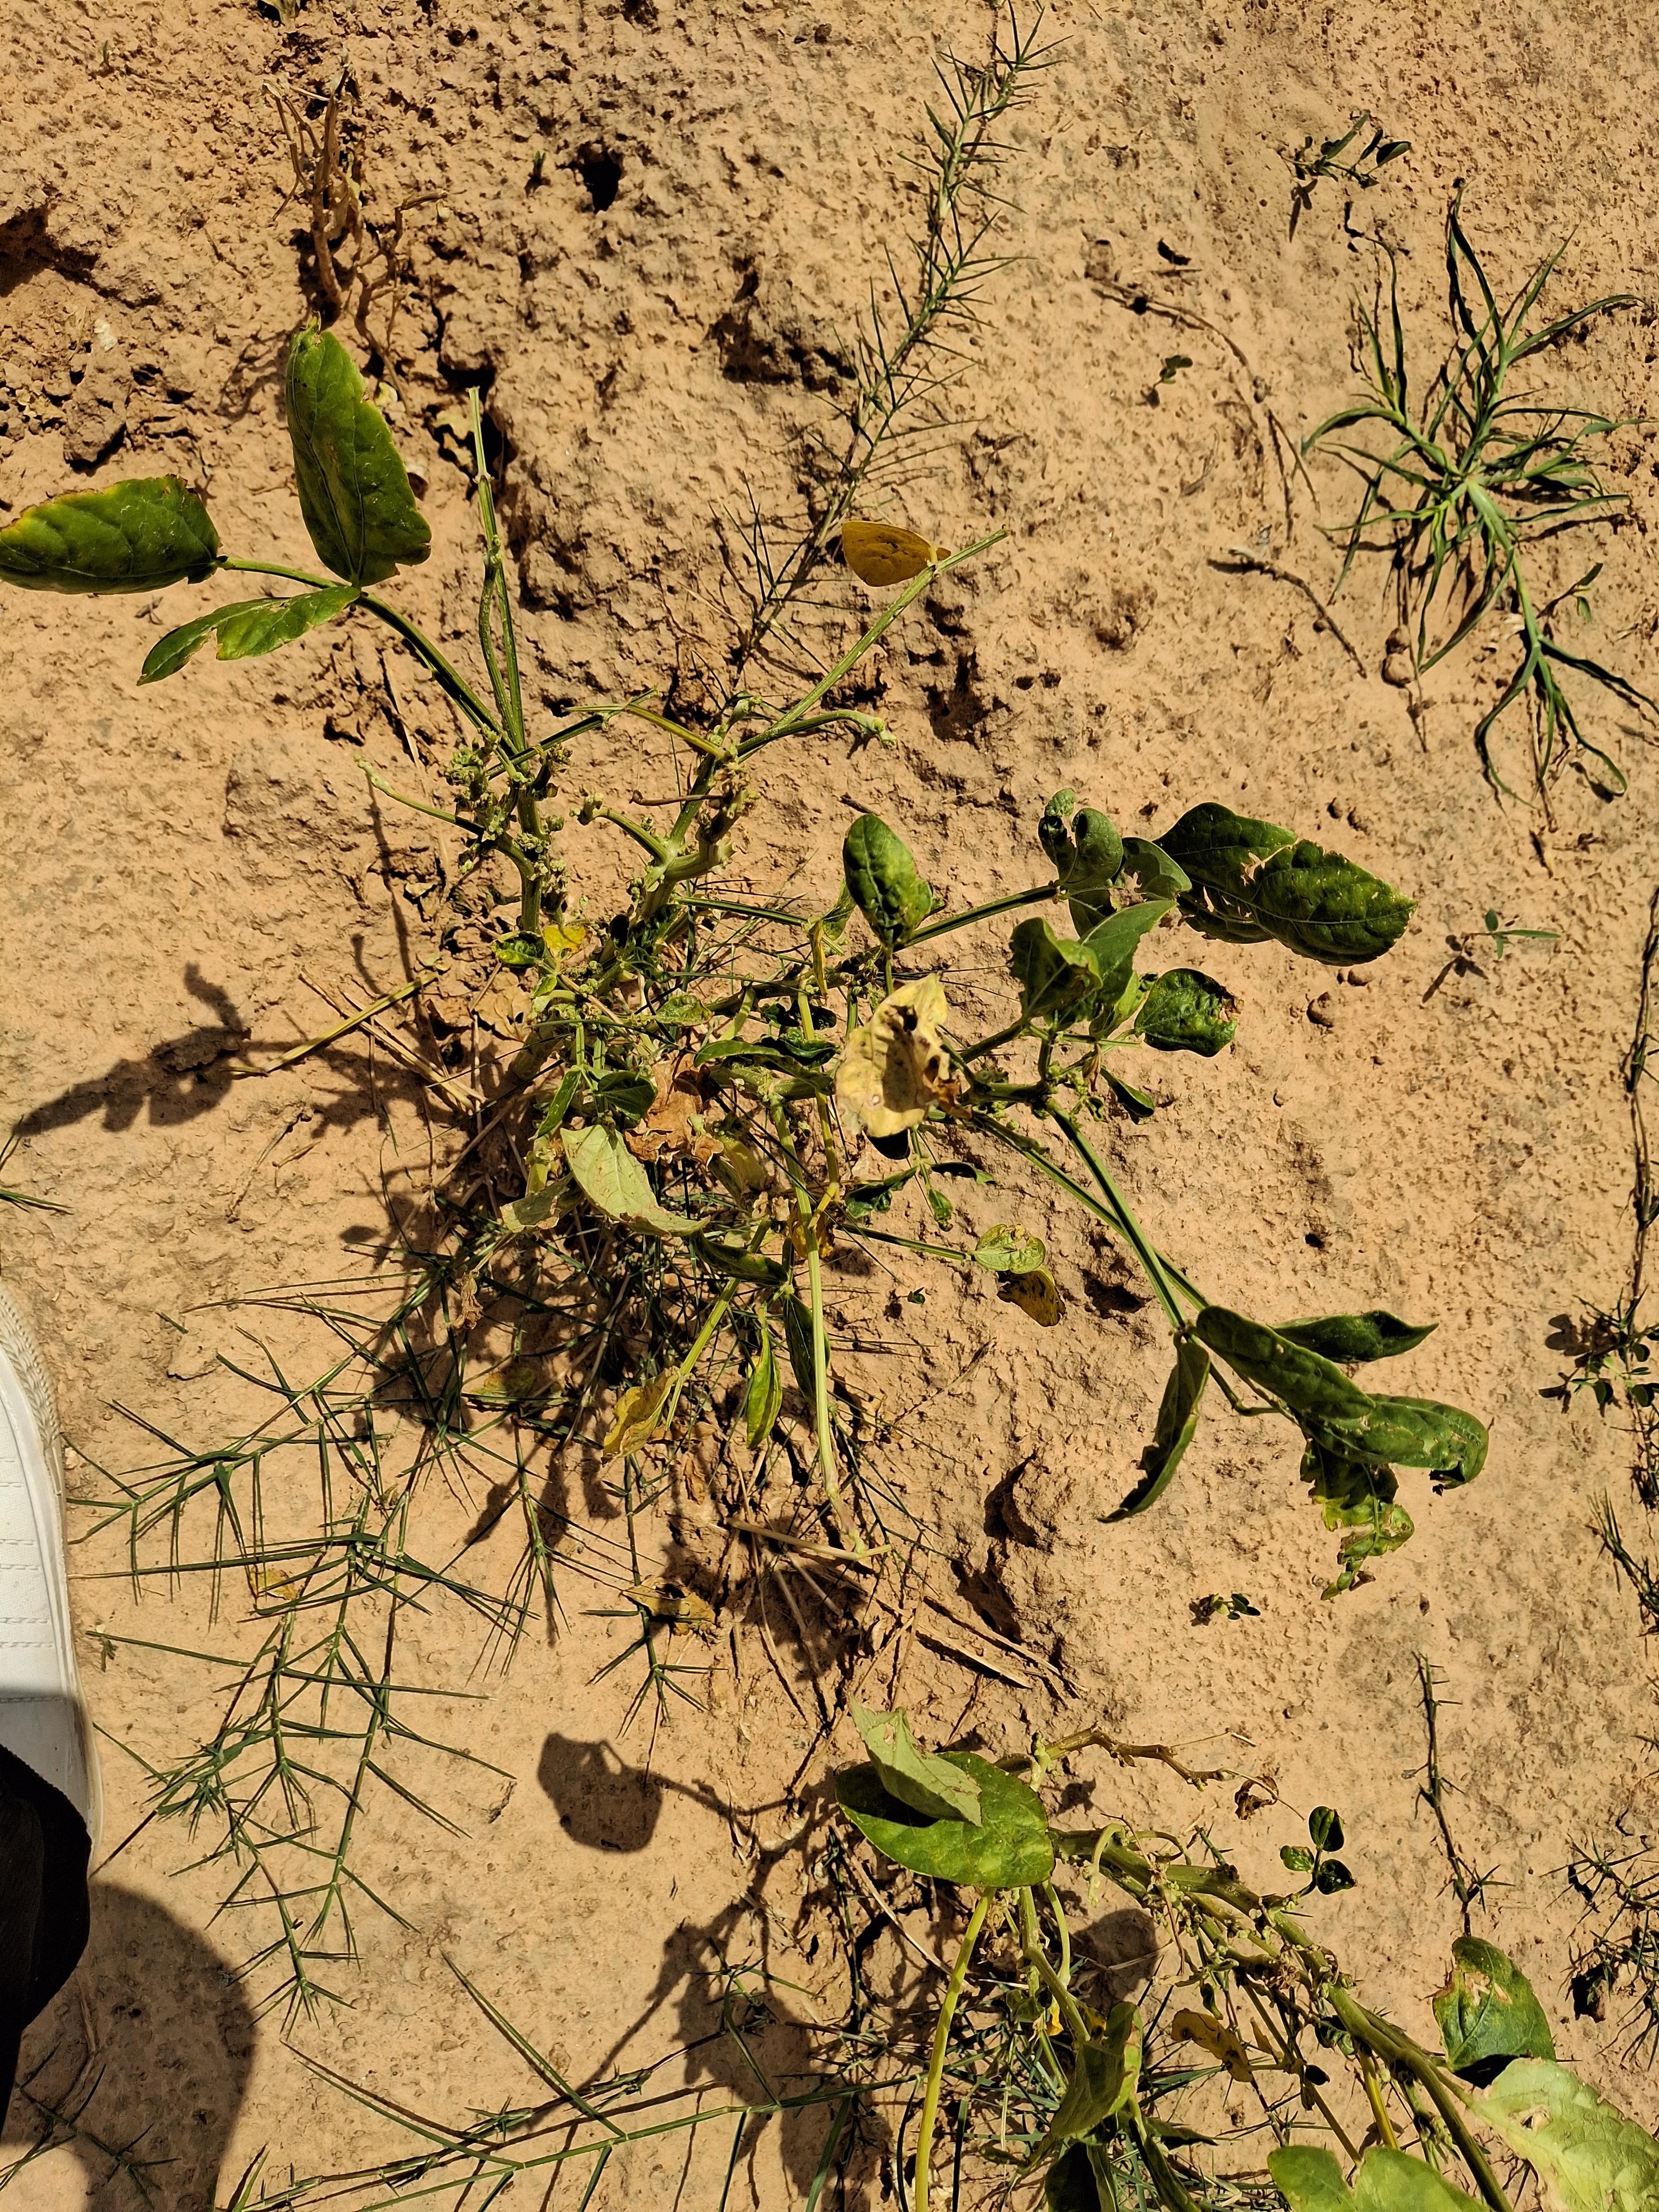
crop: cowpea
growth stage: harvest maturity
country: Nigeria
